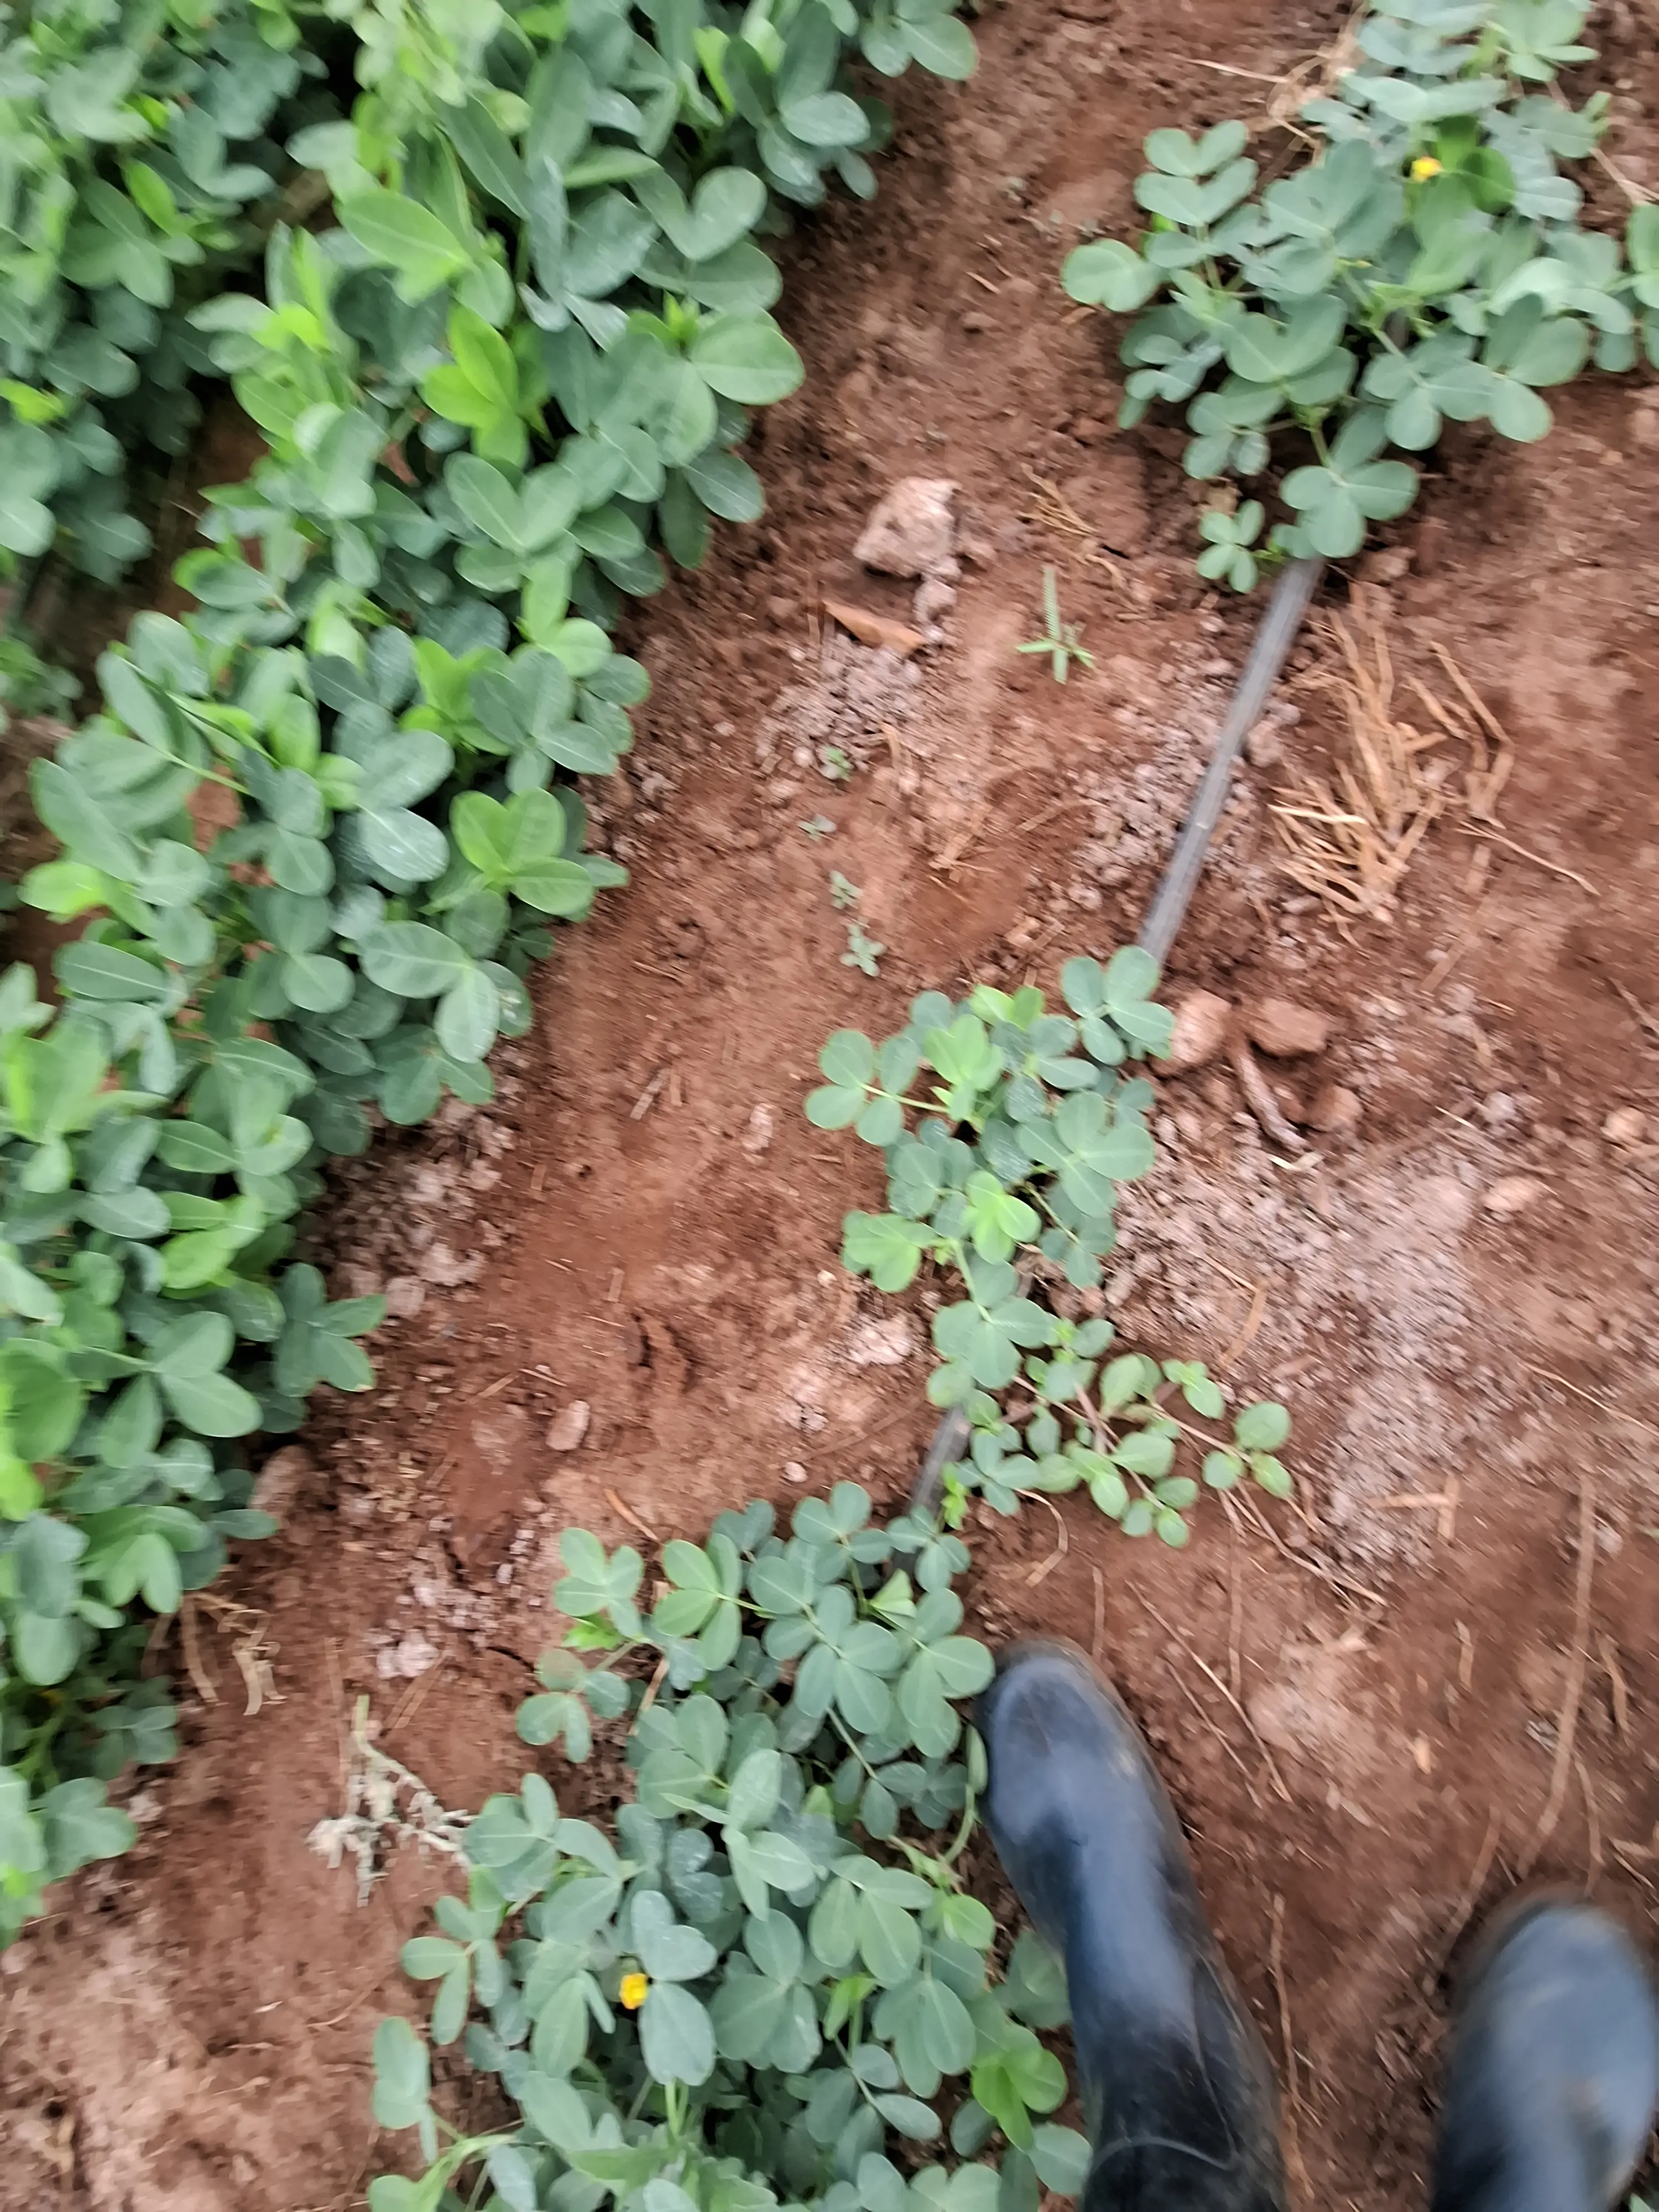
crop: groundnut
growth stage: flowering
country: Kenya
